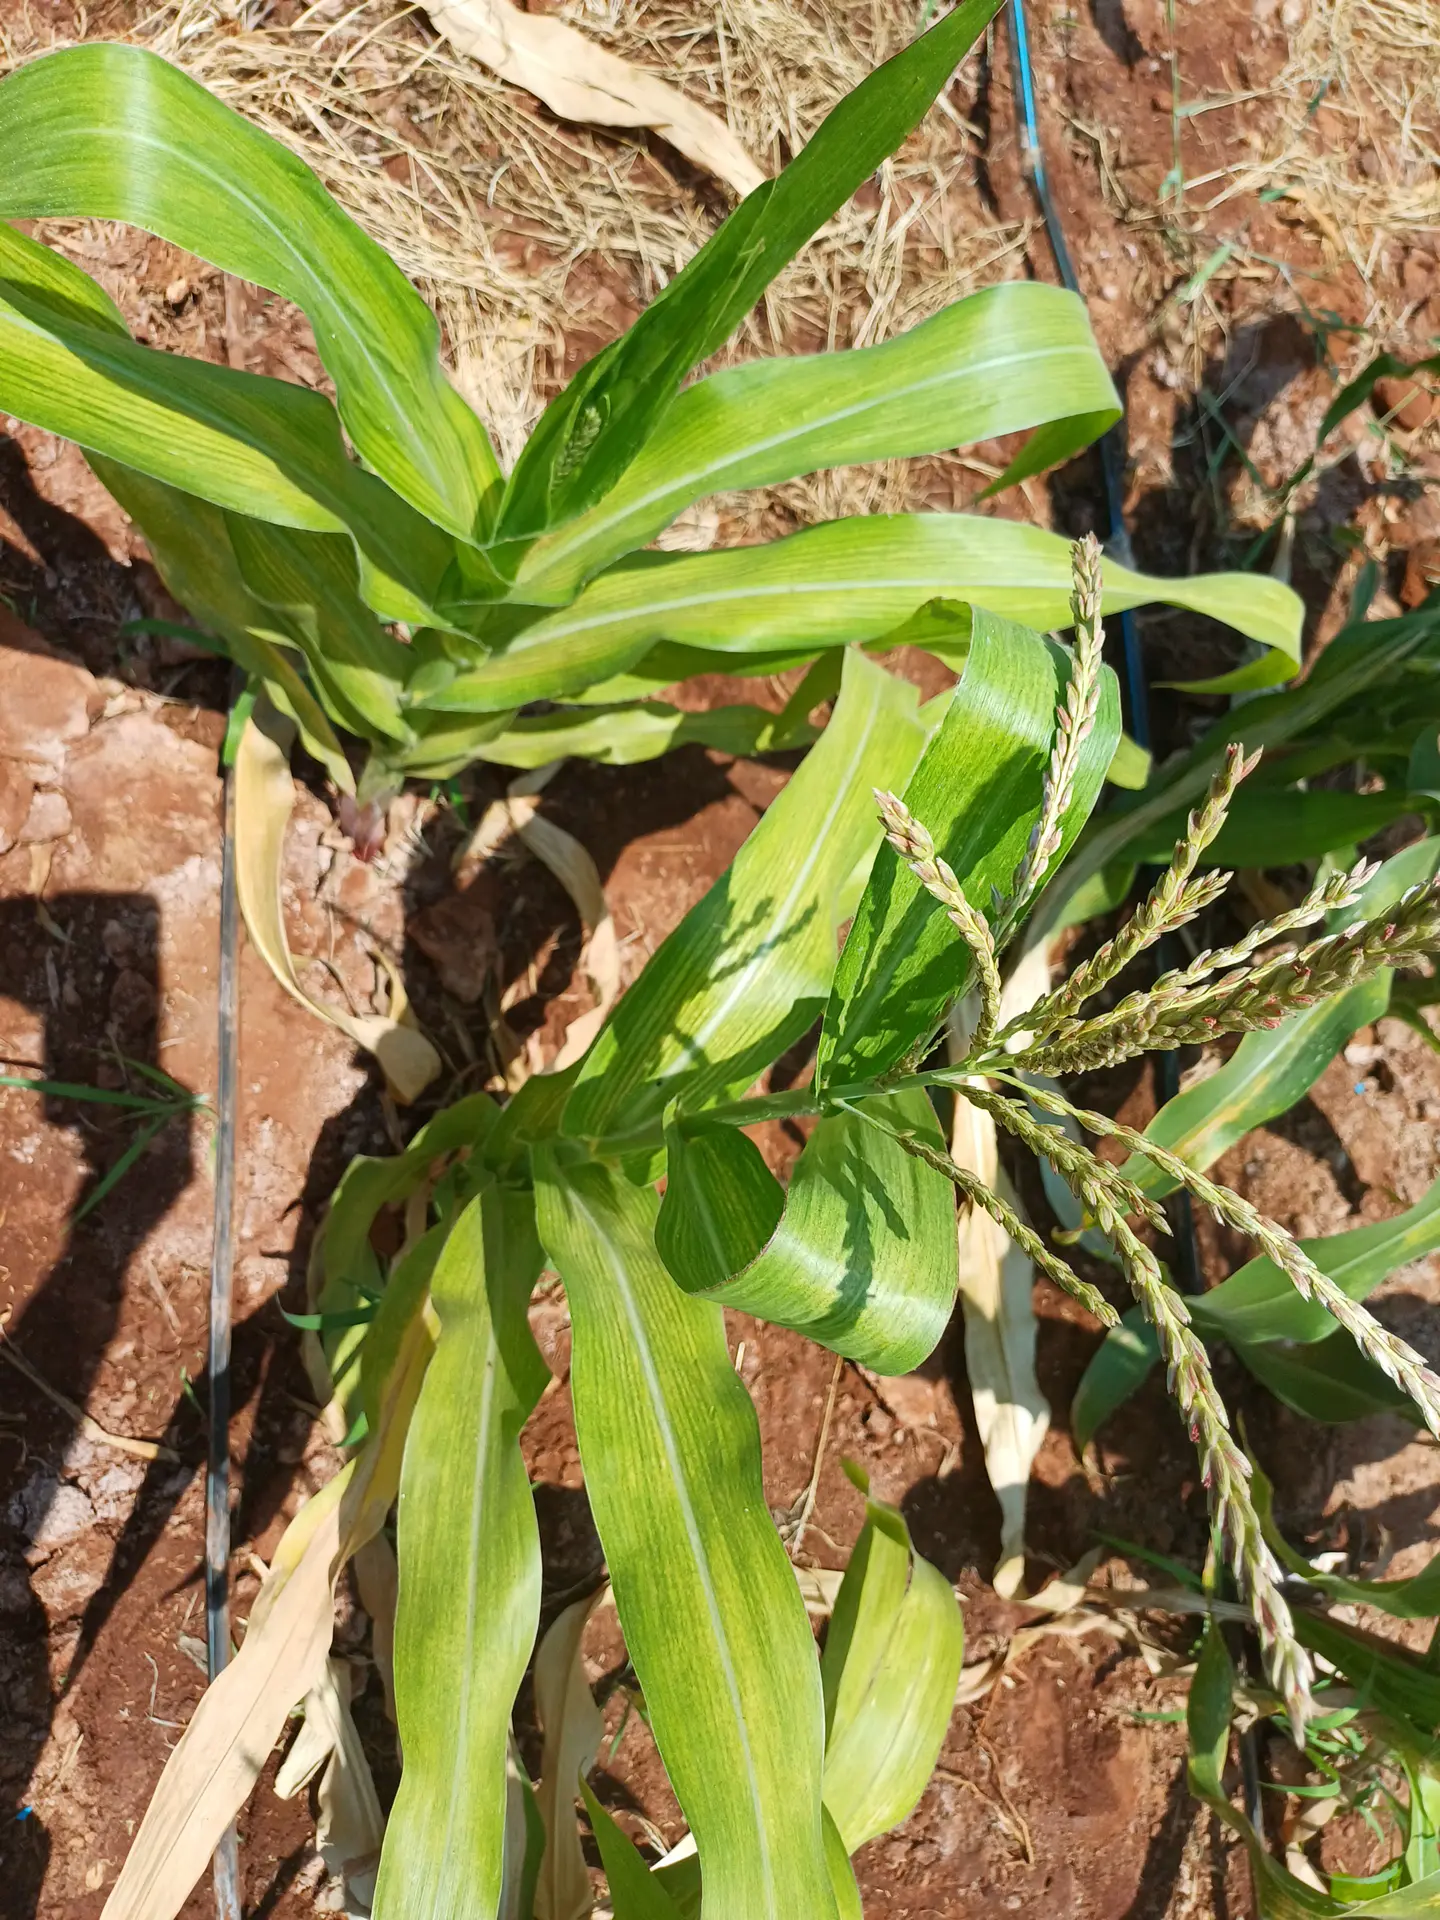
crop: maize
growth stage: flowering
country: Kenya
